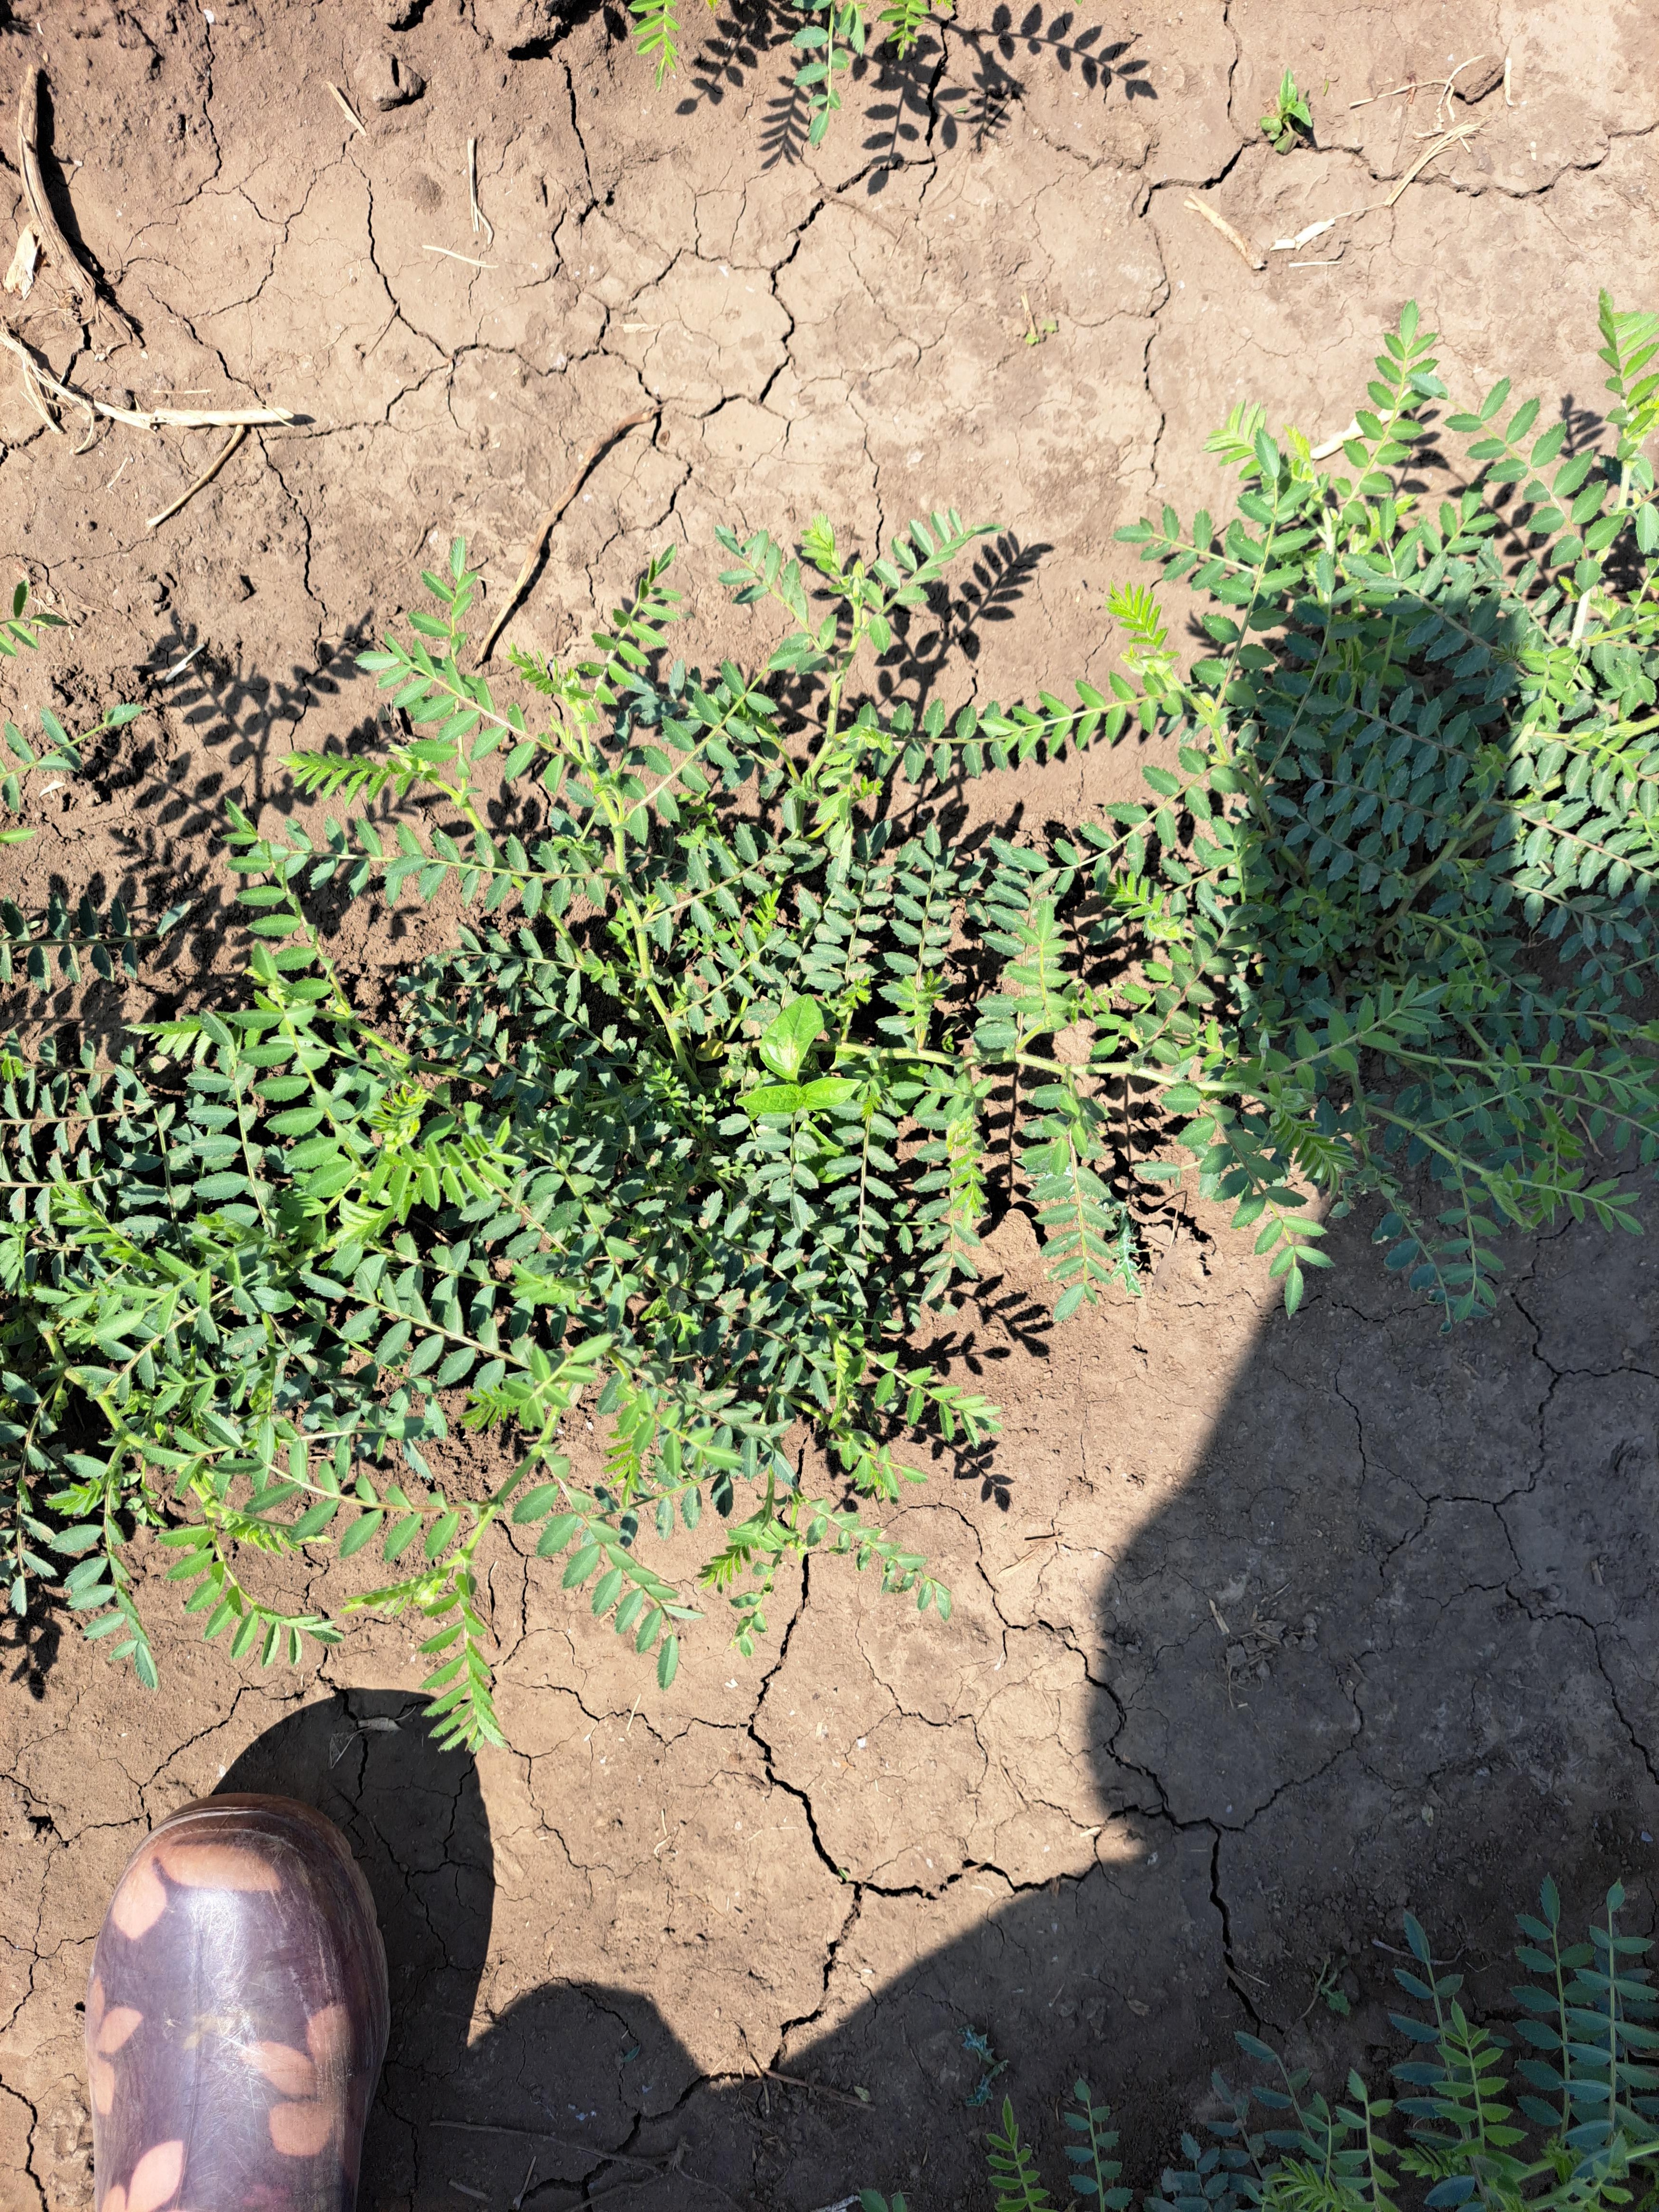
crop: chickpea
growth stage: vegetative
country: Tanzania
